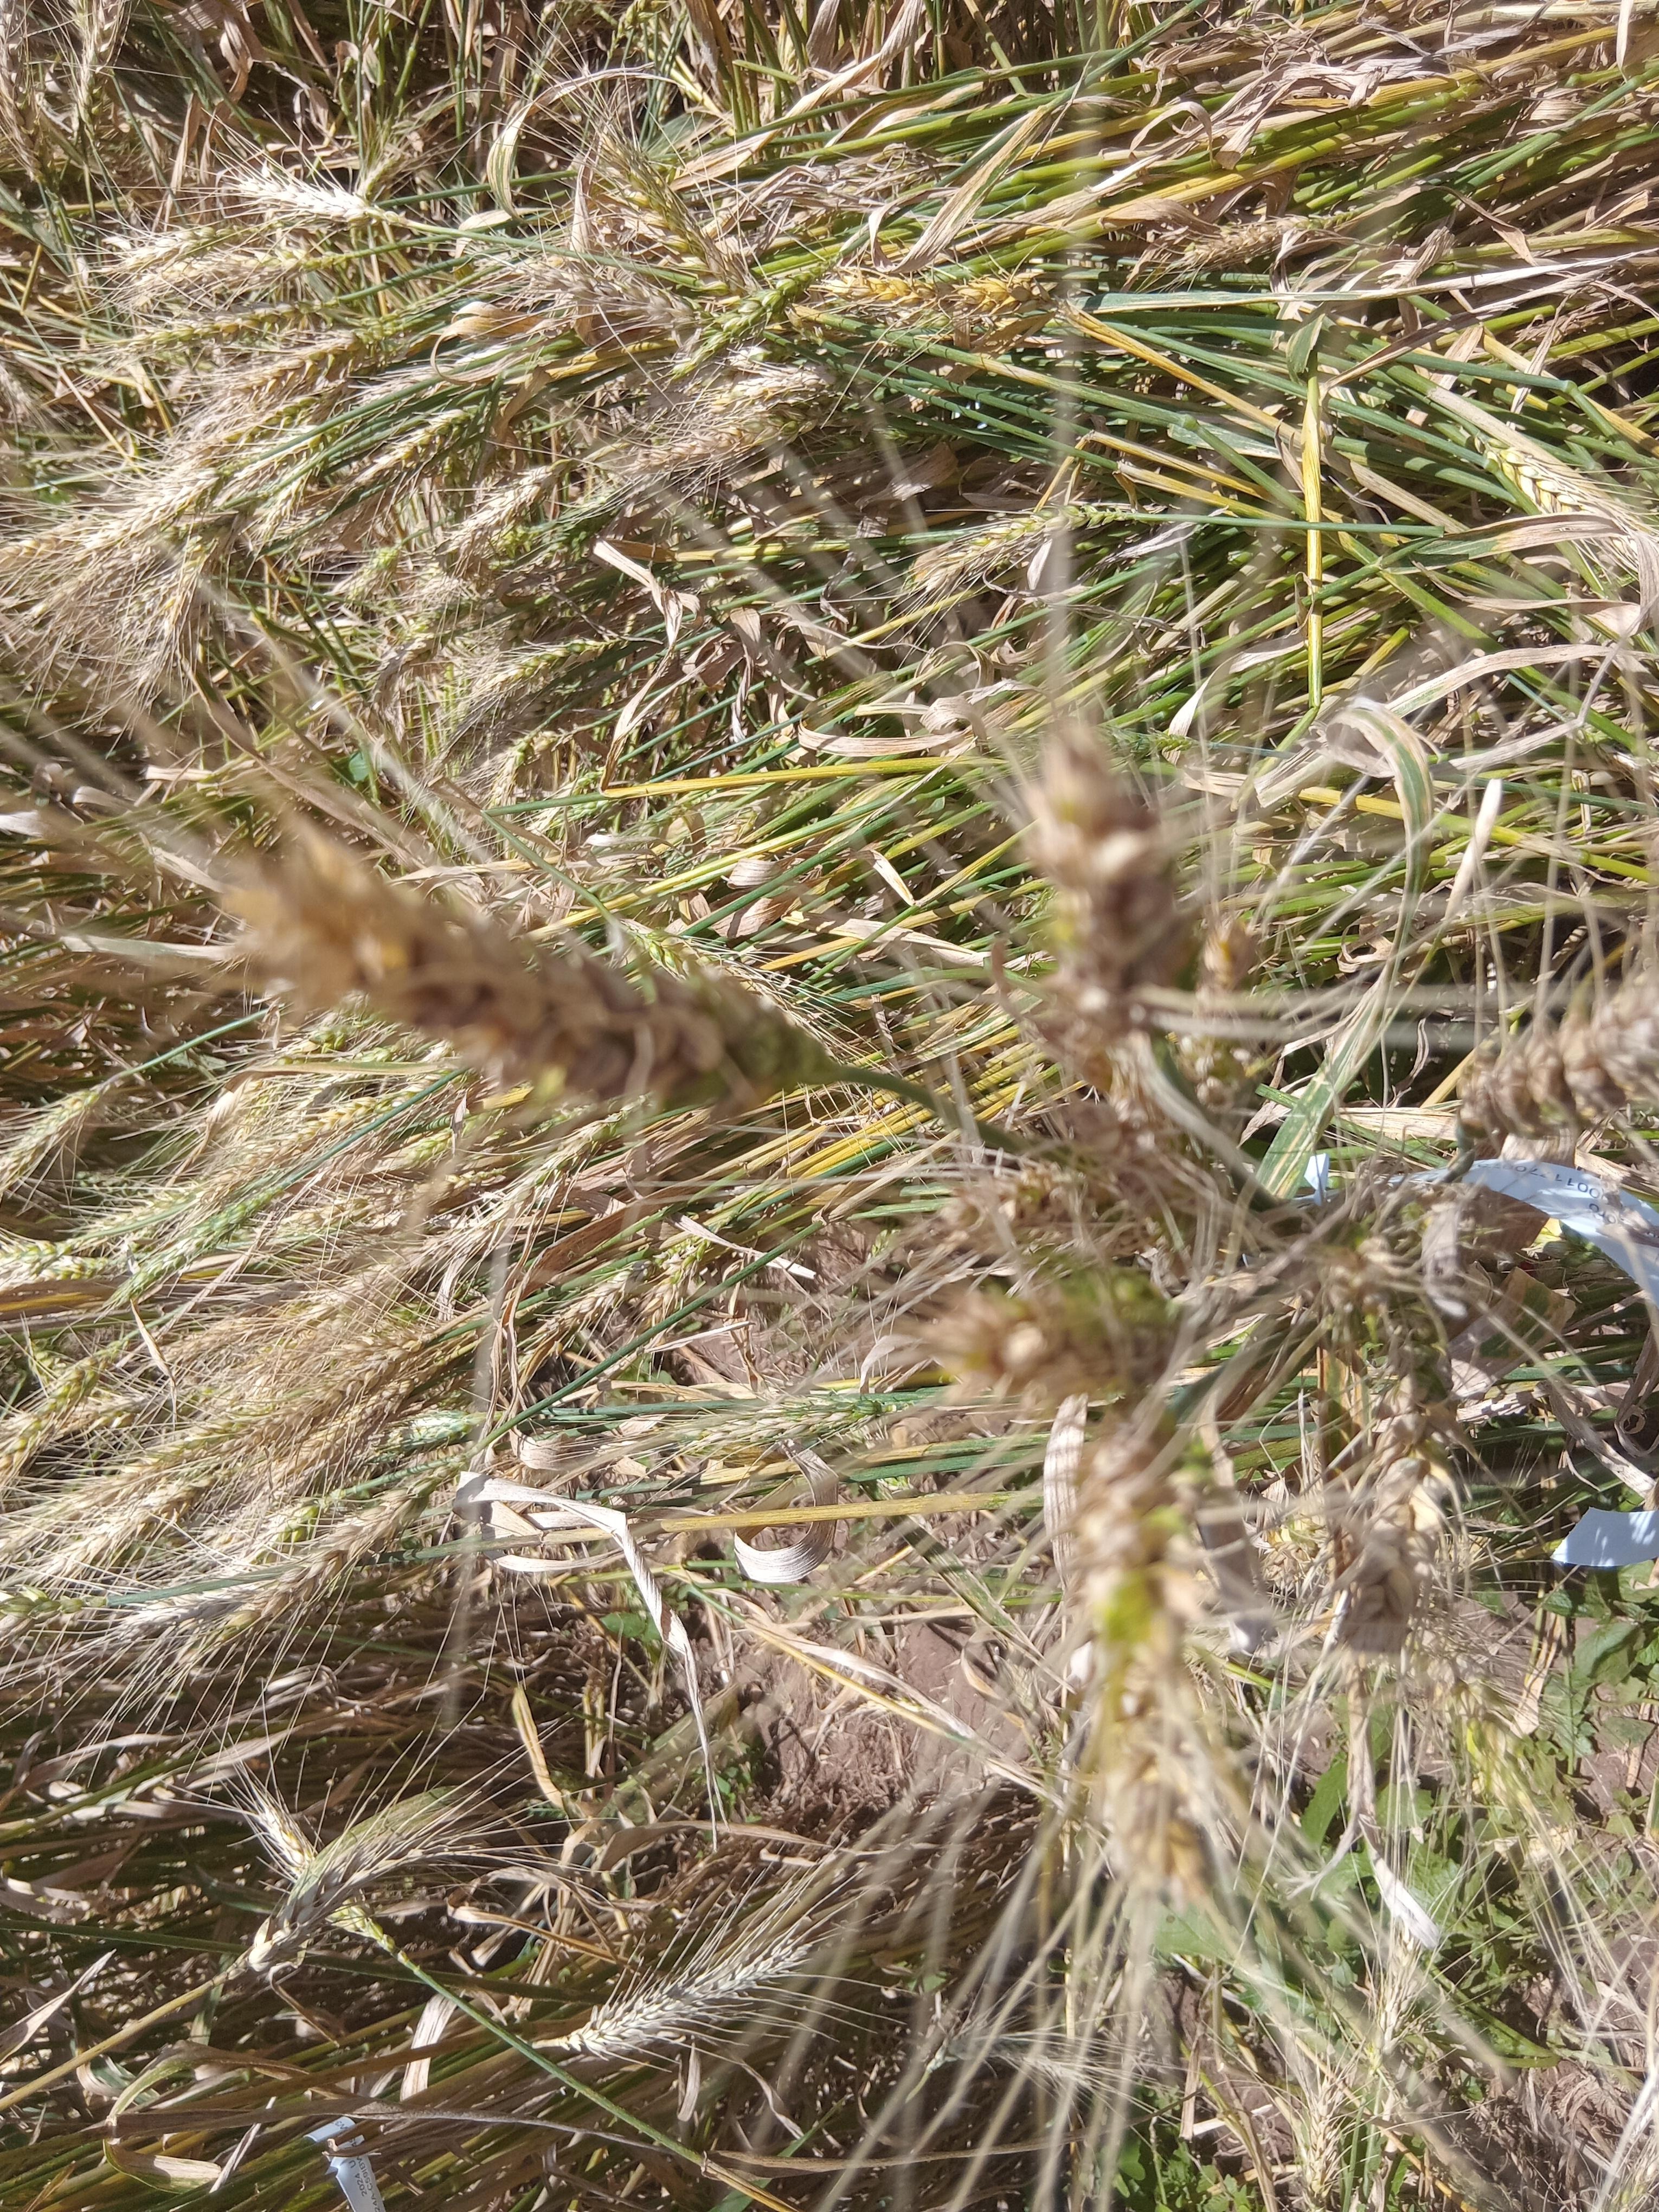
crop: wheat
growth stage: maturity
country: Kenya
